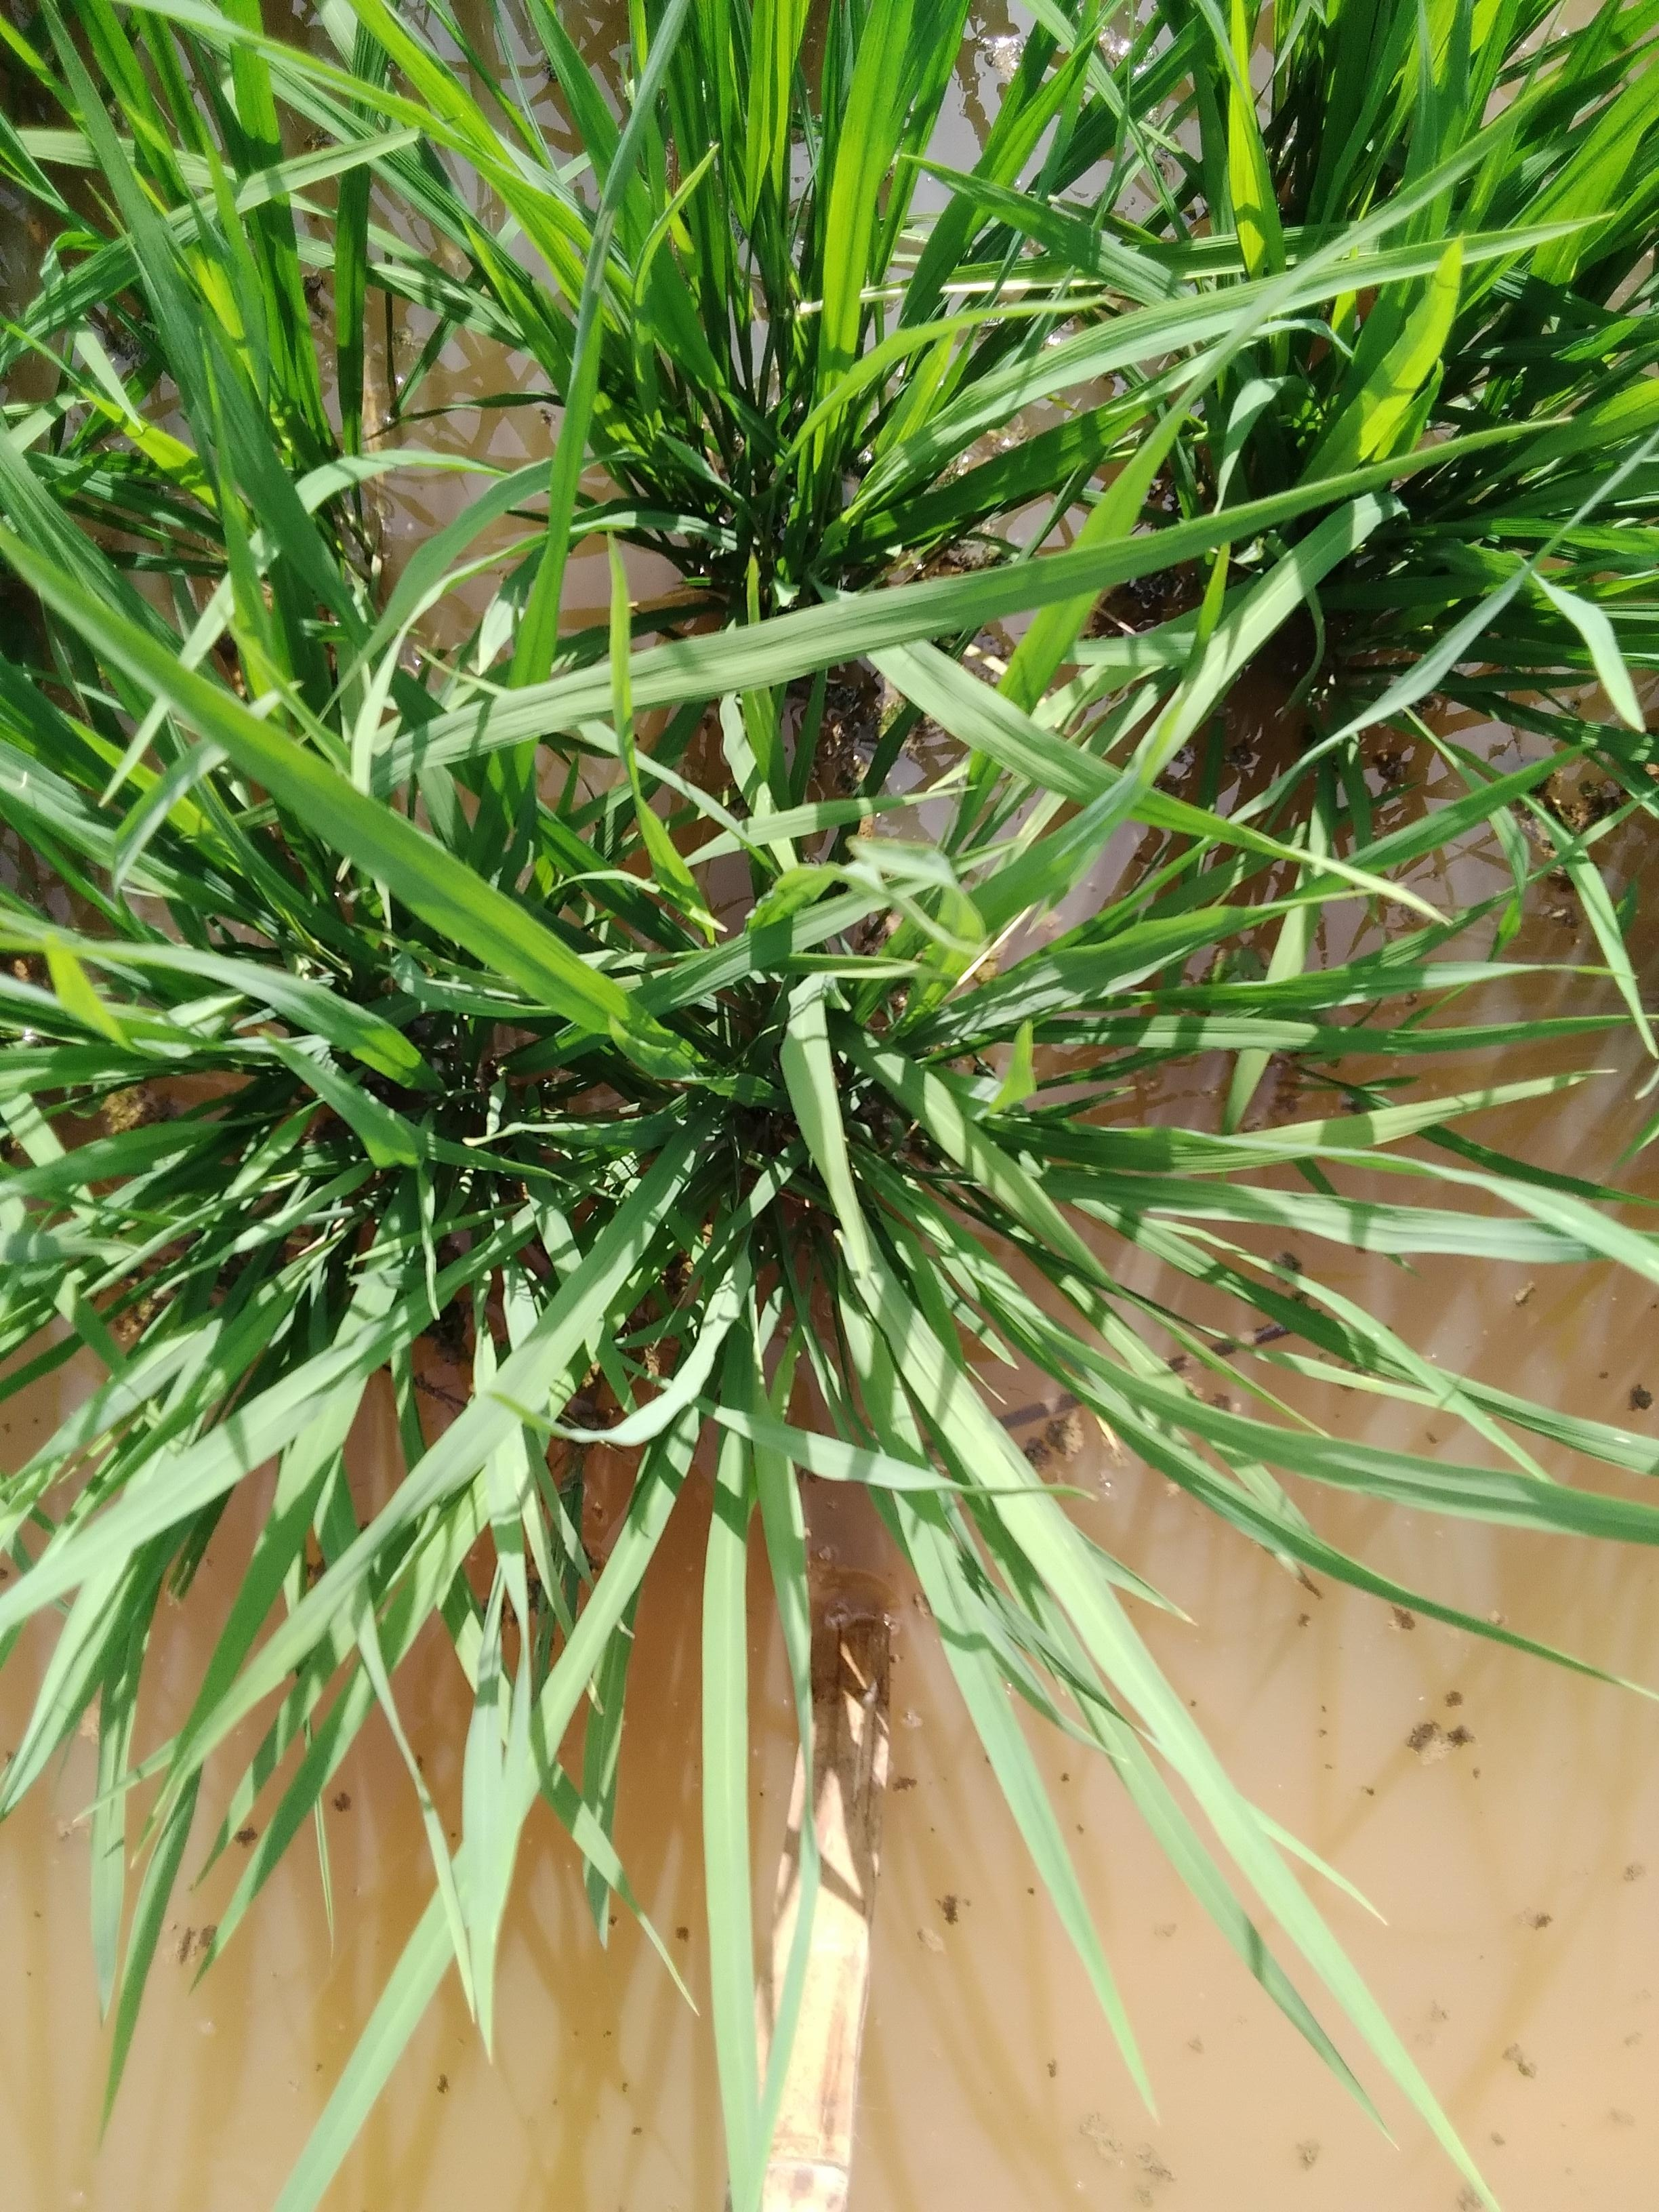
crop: rice
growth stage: elongation stem
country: Nigeria
